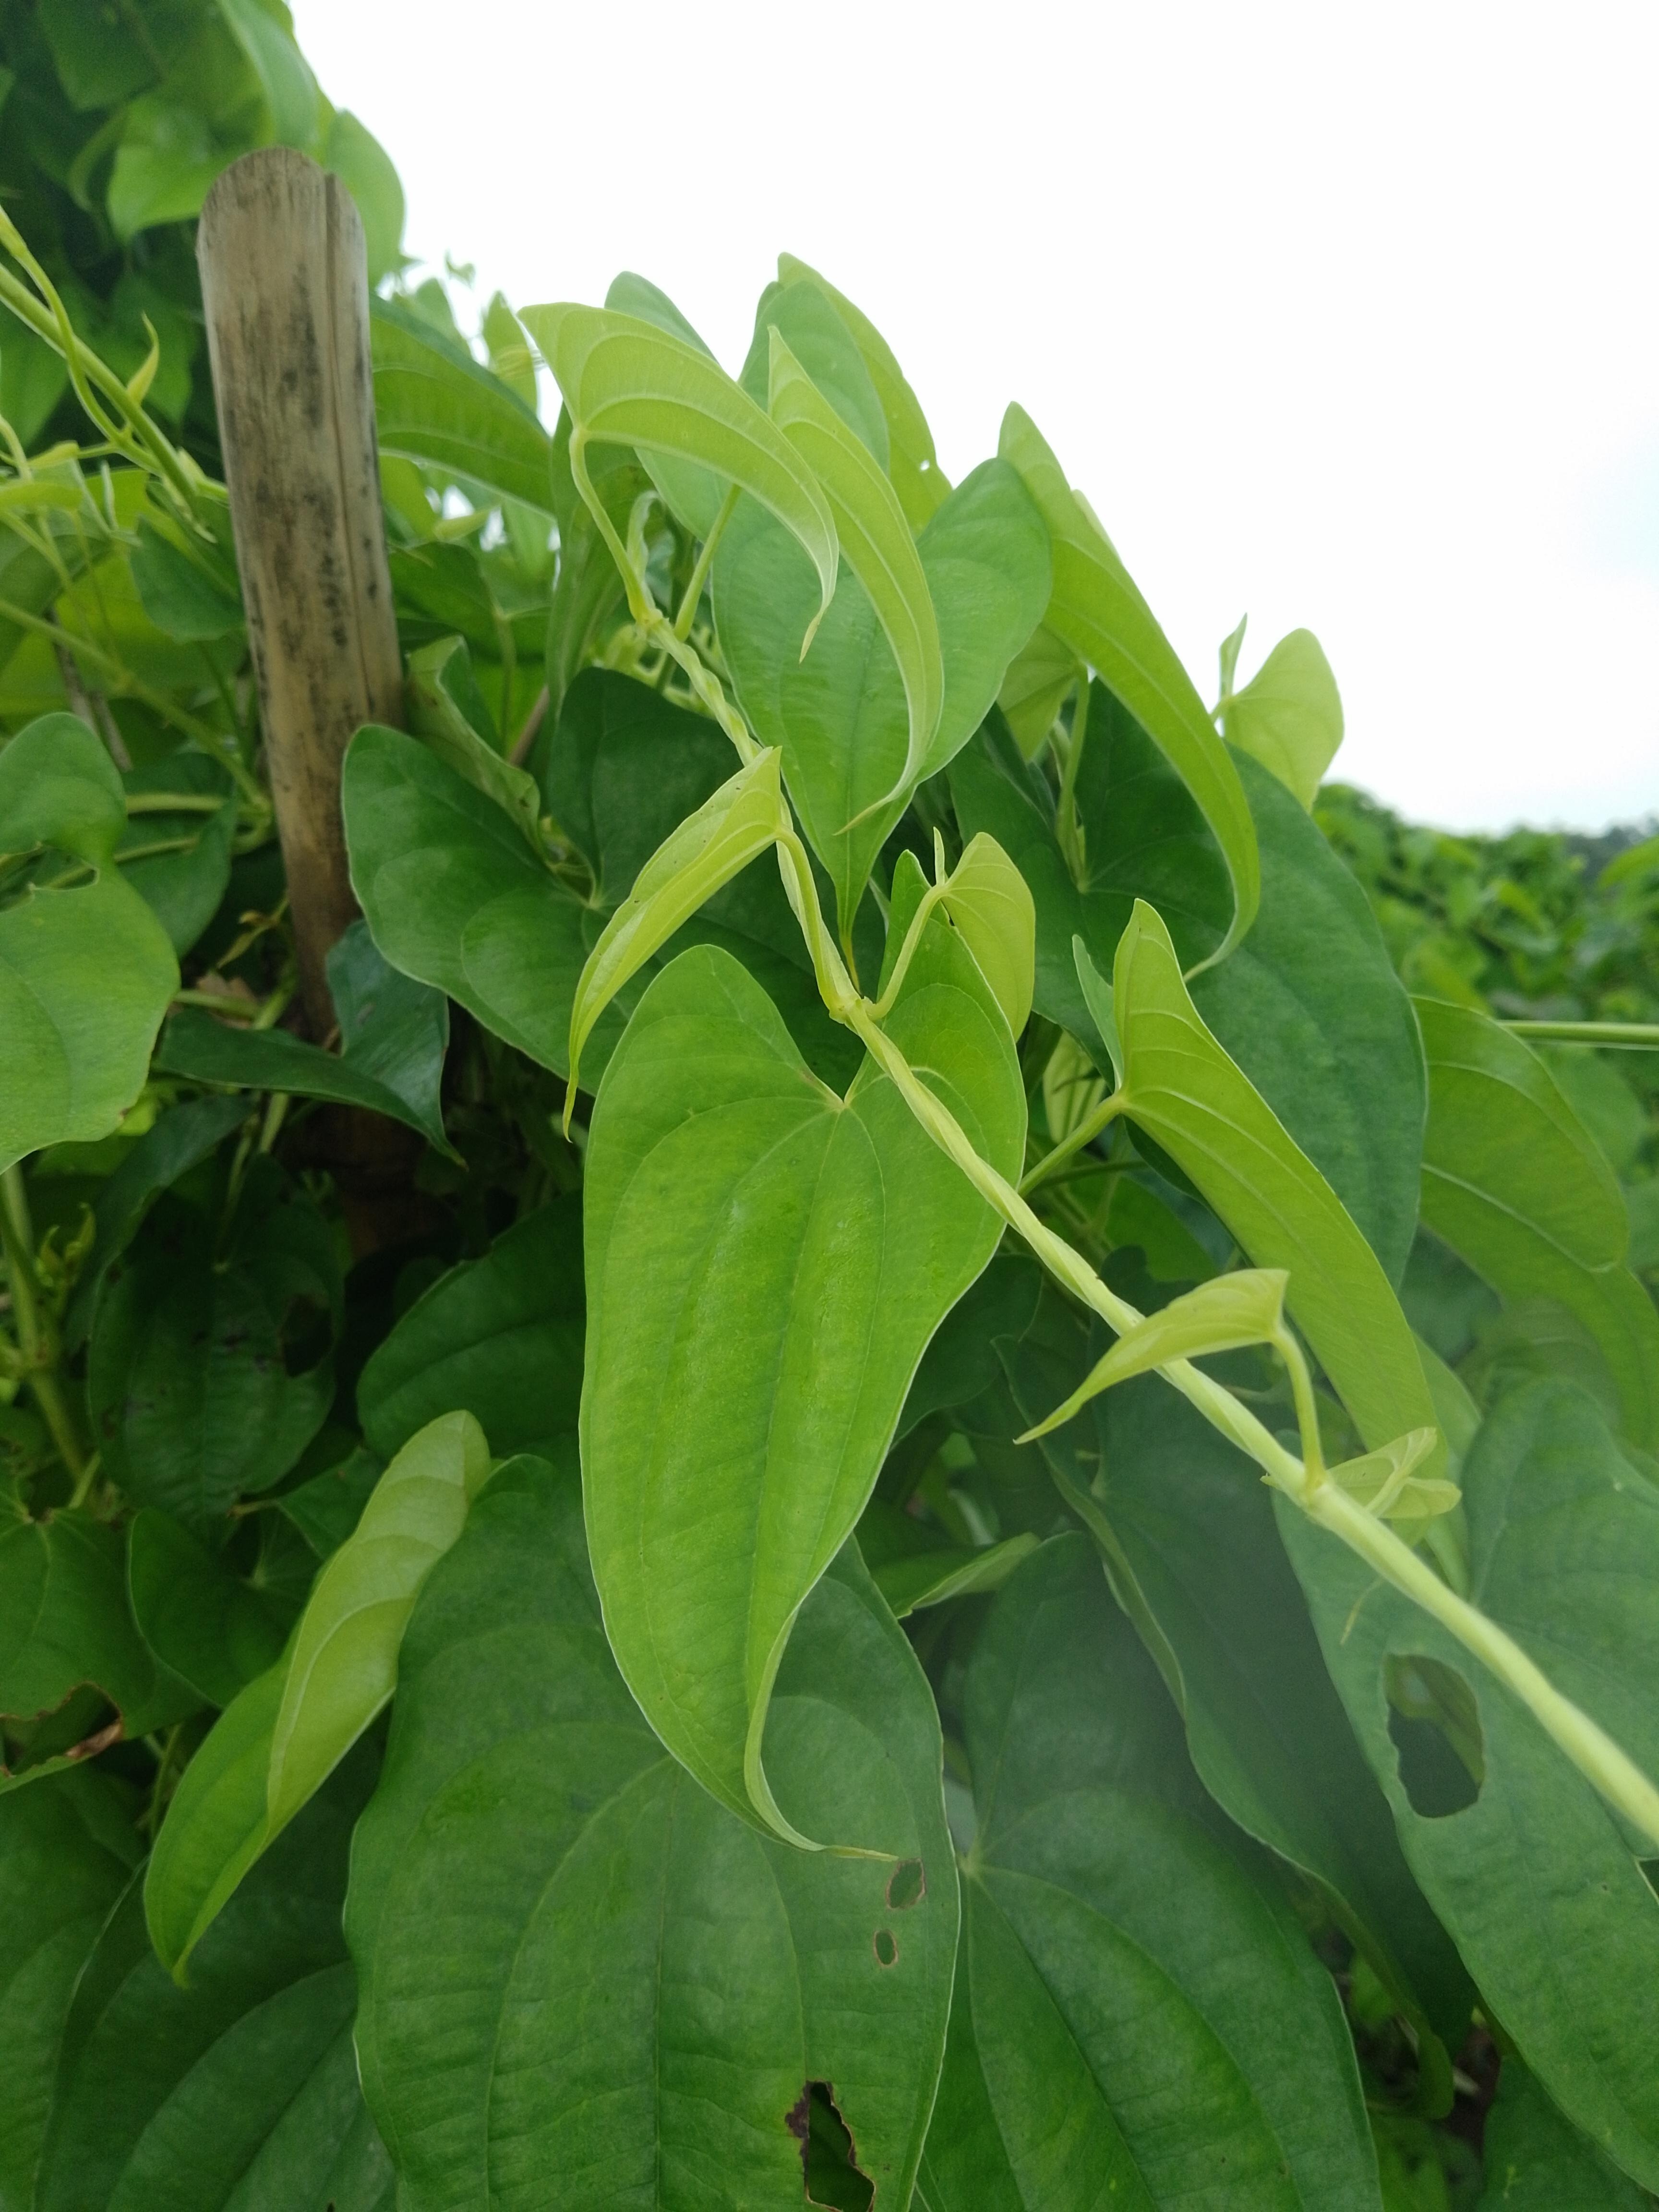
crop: yam
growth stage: vegetative
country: Nigeria
